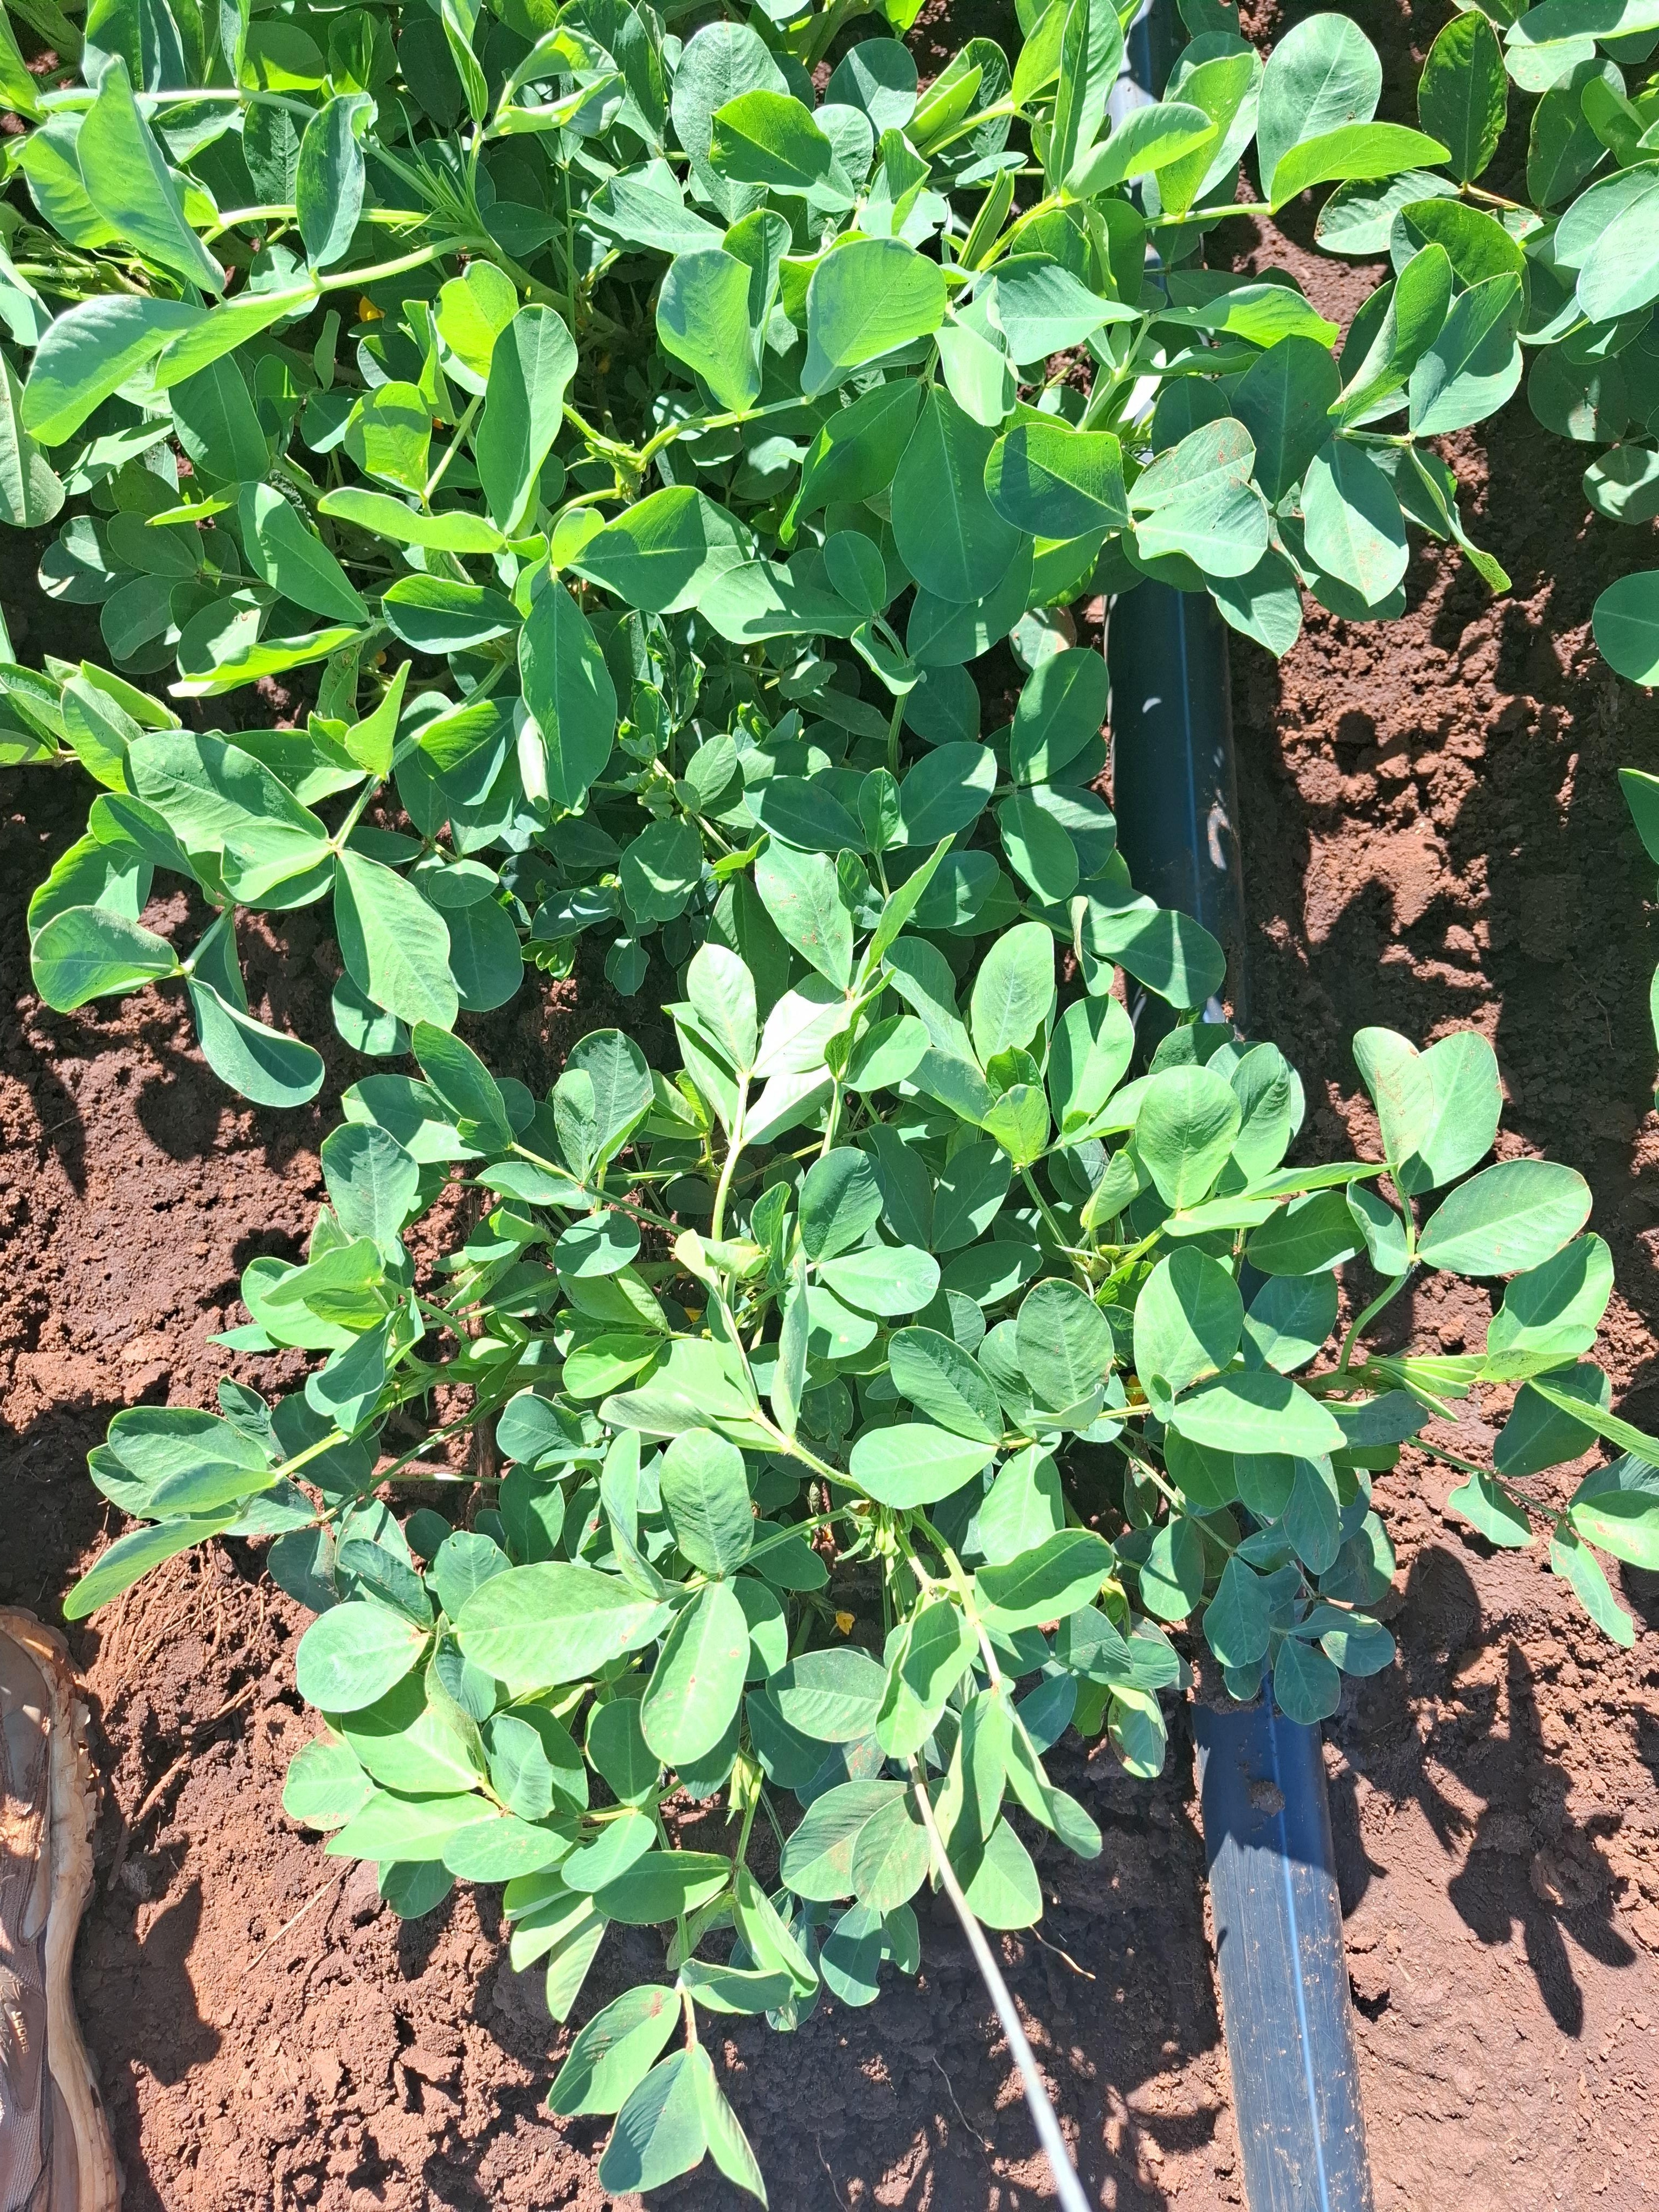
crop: groundnut
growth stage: flowering
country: Kenya
